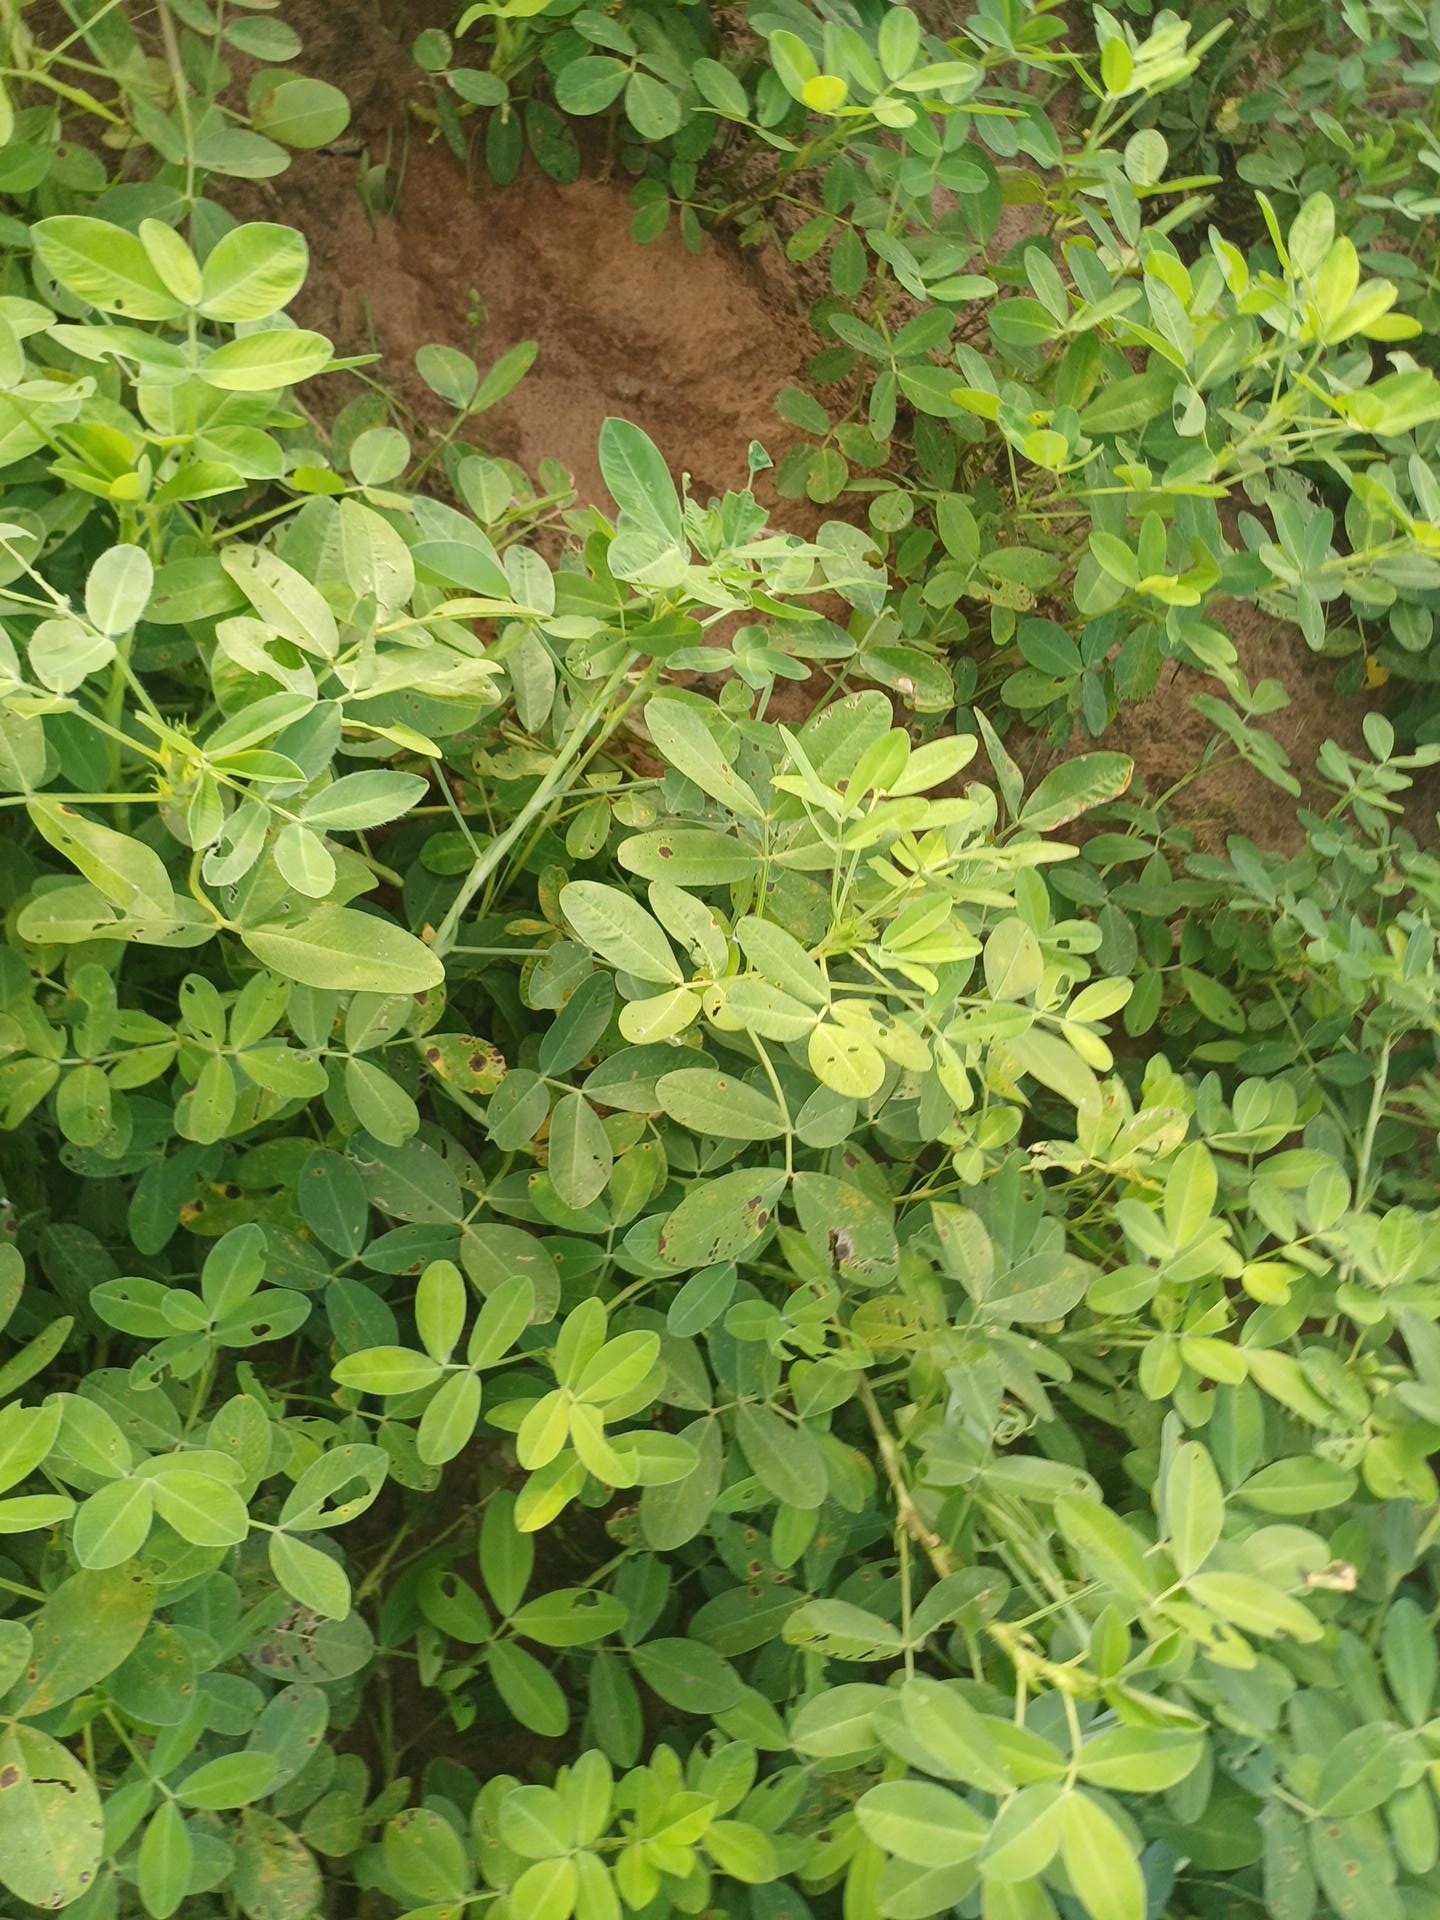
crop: groundnut
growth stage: flowering
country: Senegal
